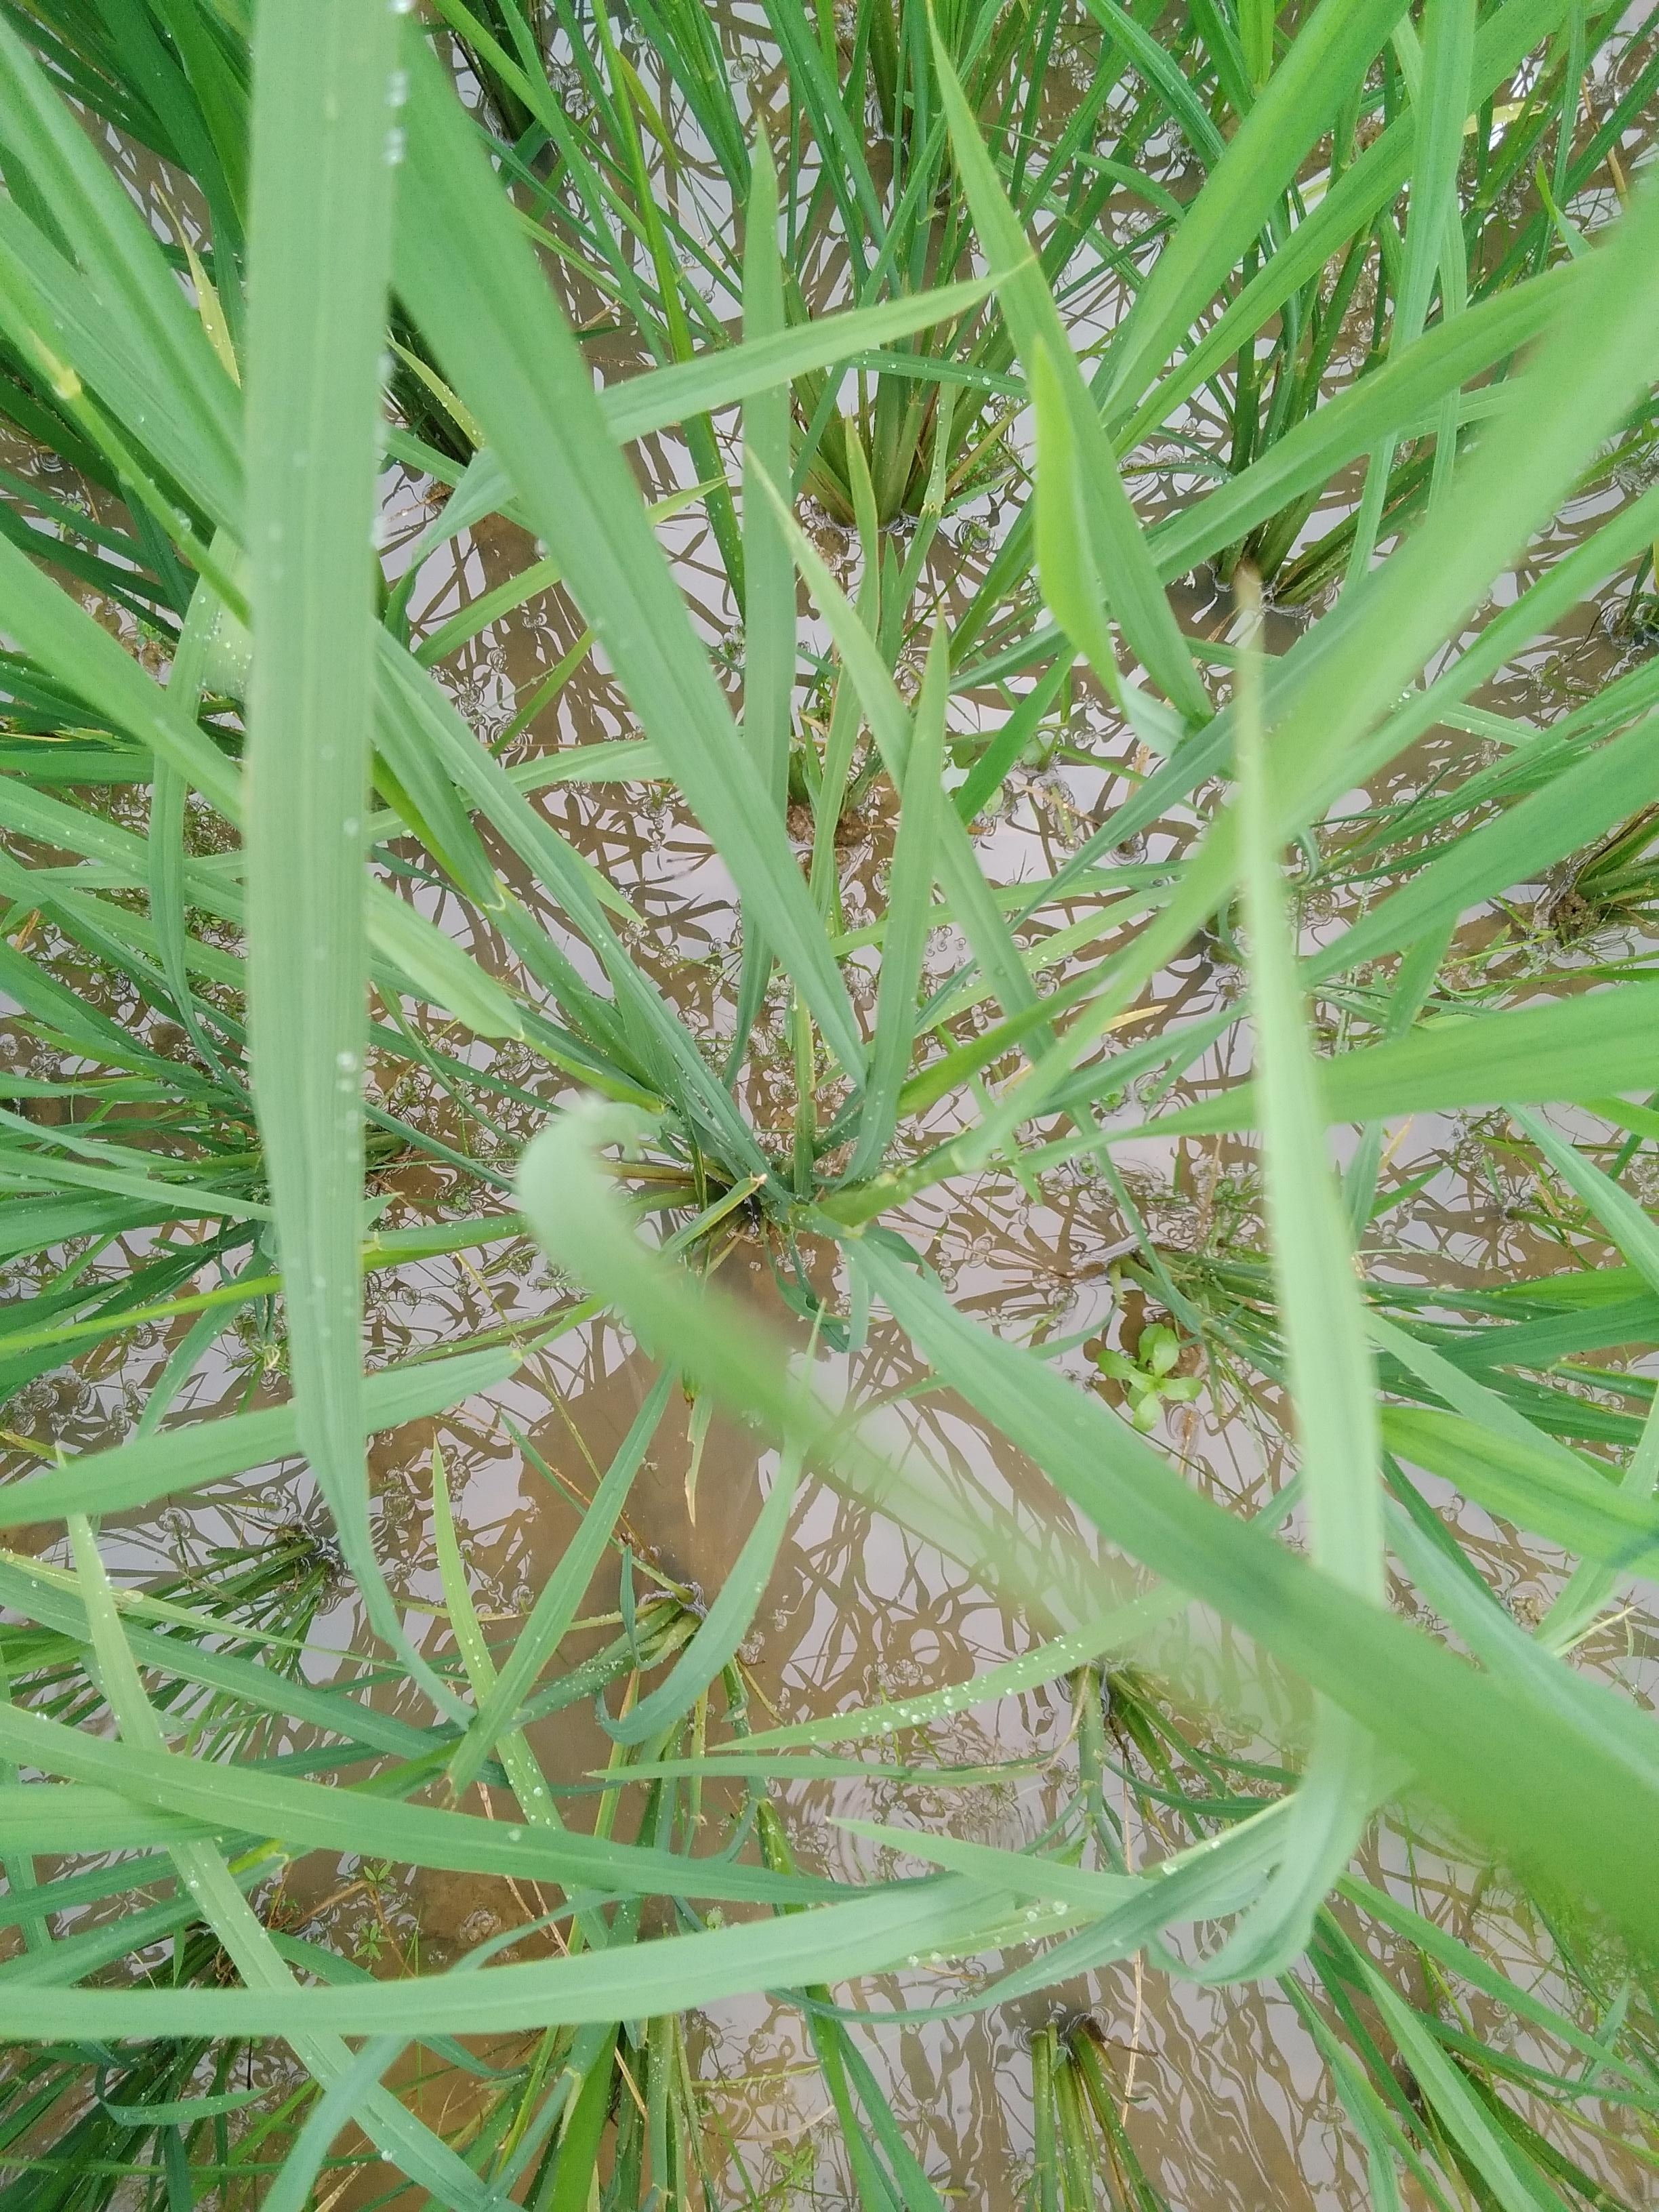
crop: rice
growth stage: heading tuber
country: Nigeria
